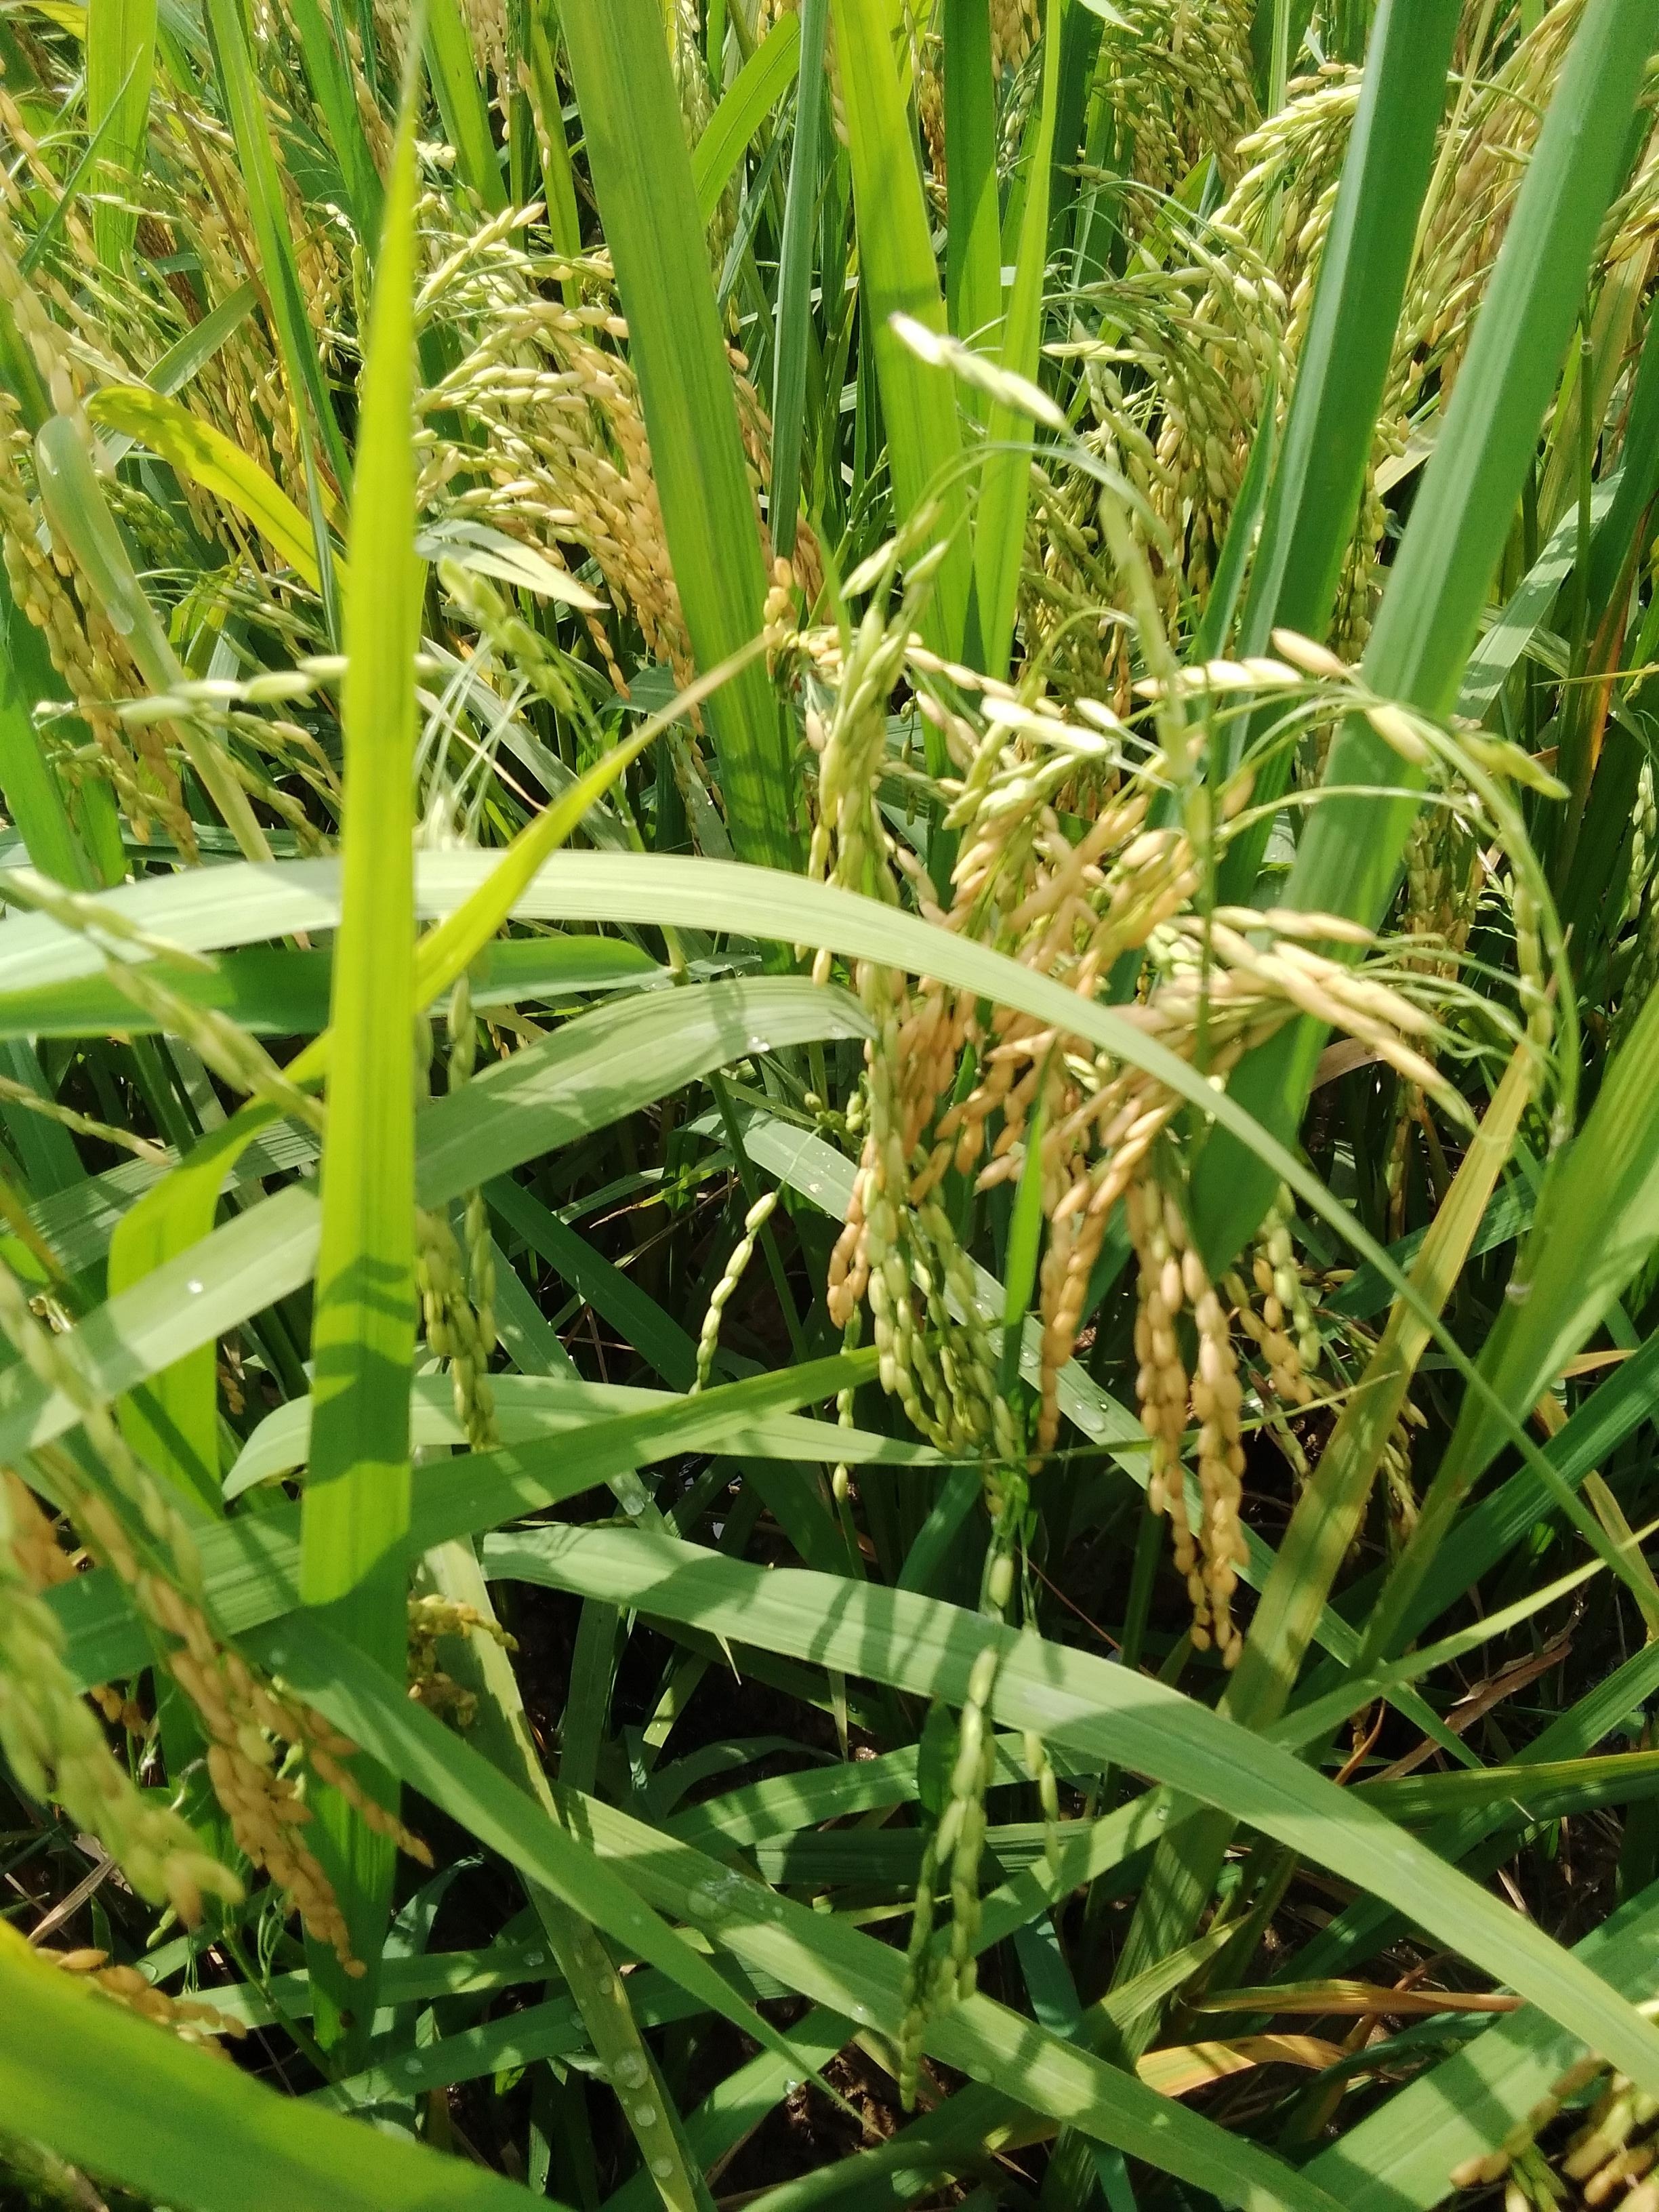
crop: rice
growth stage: ripening
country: Nigeria
